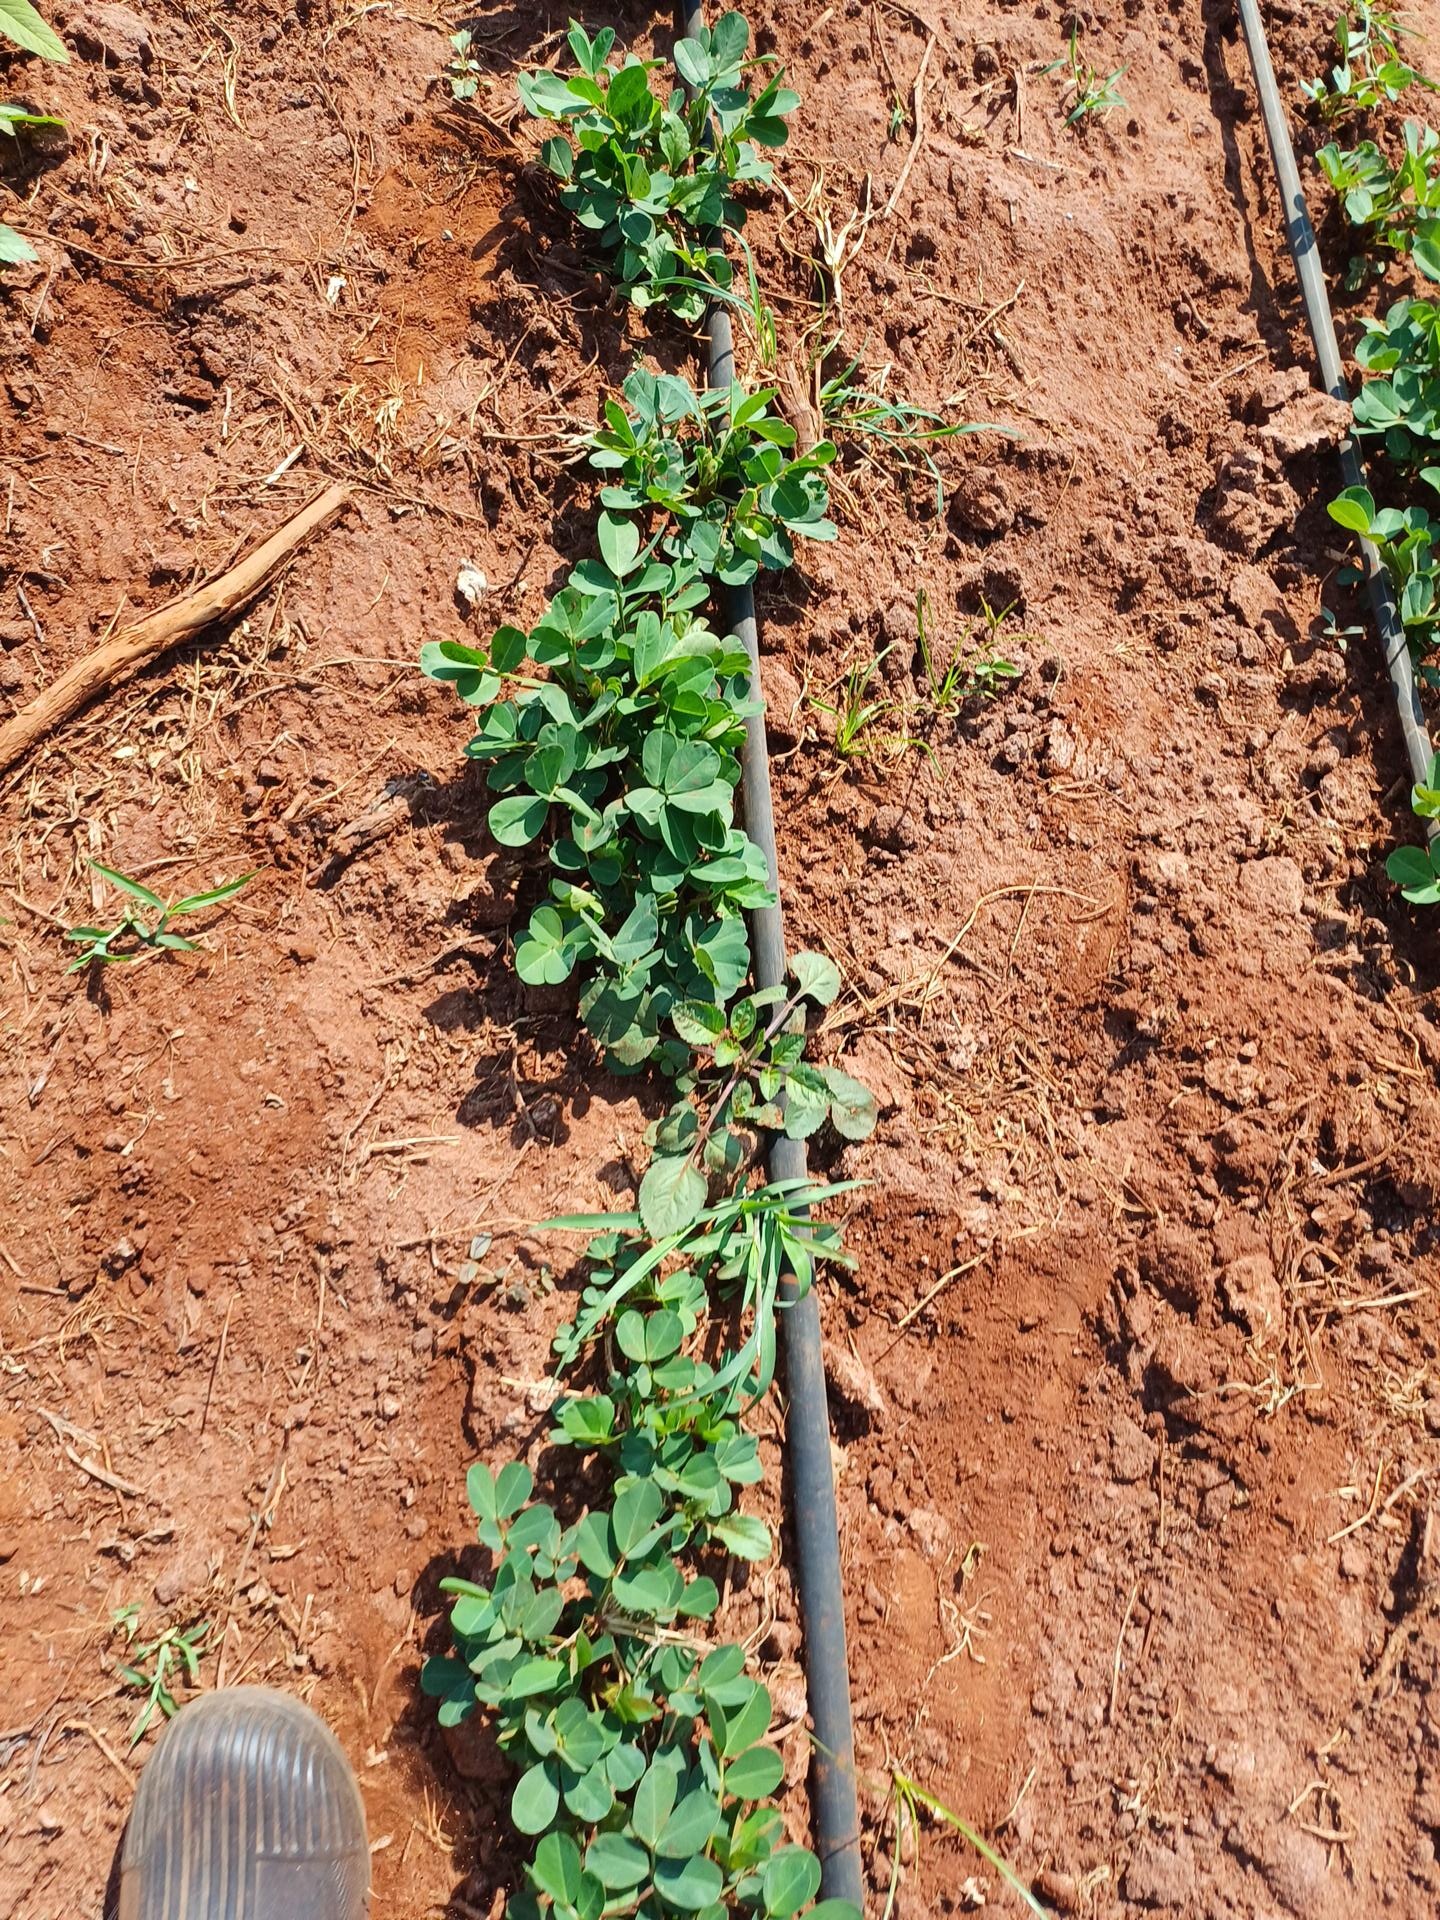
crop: groundnut
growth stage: vegetative
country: Kenya
